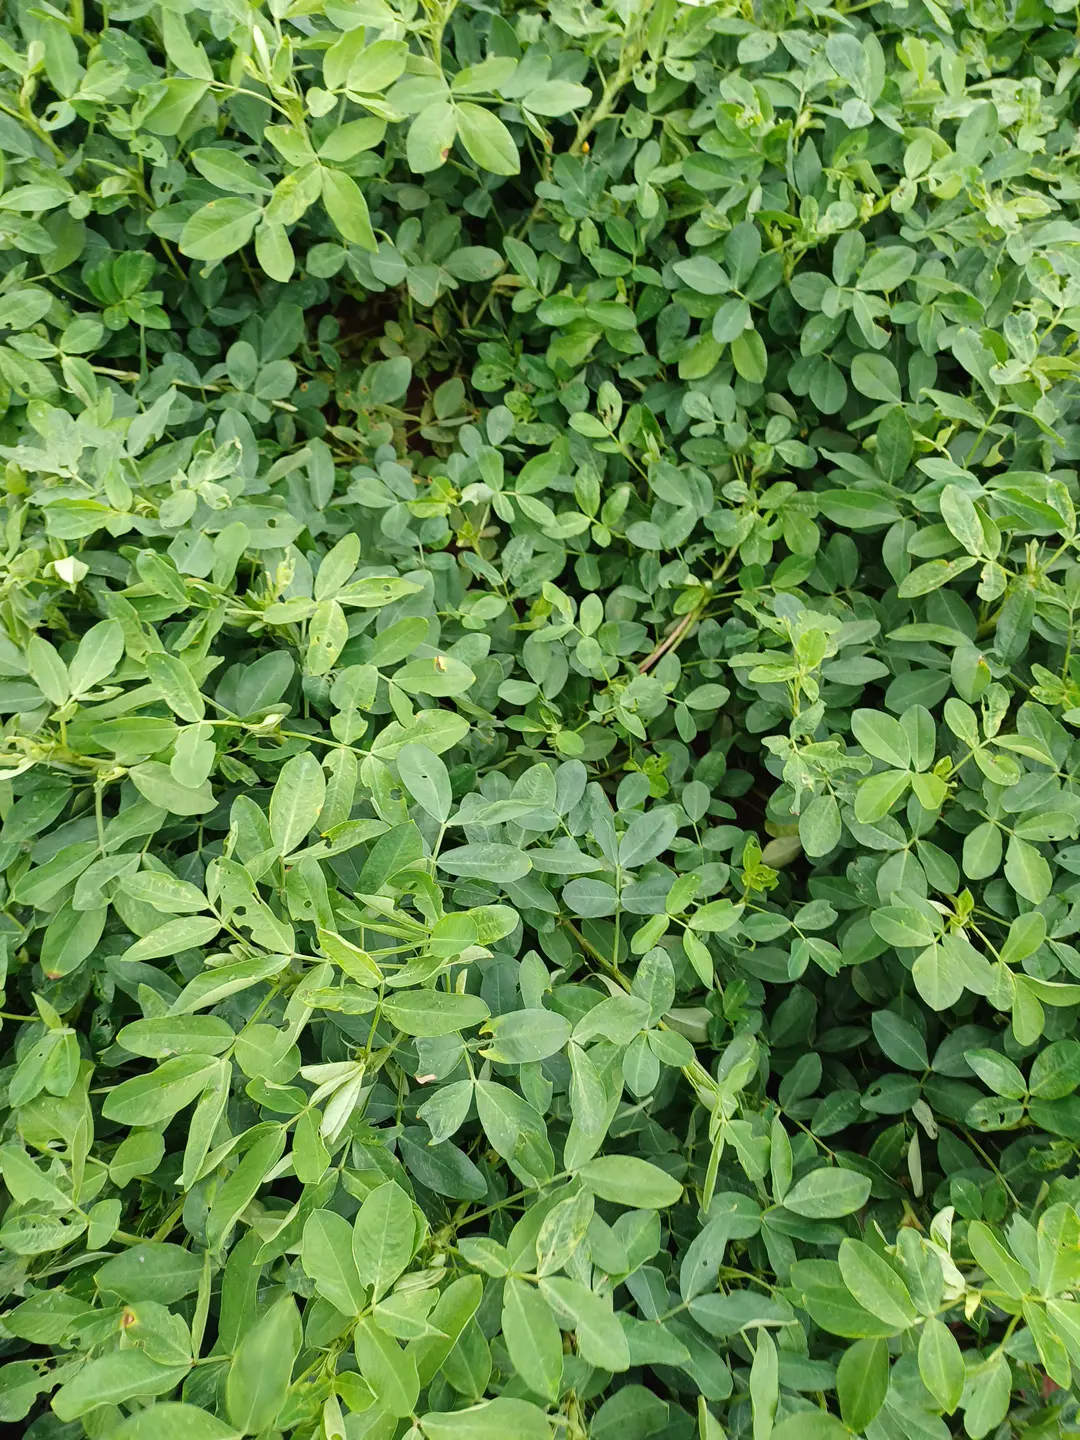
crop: groundnut
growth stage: pegging
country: Kenya
